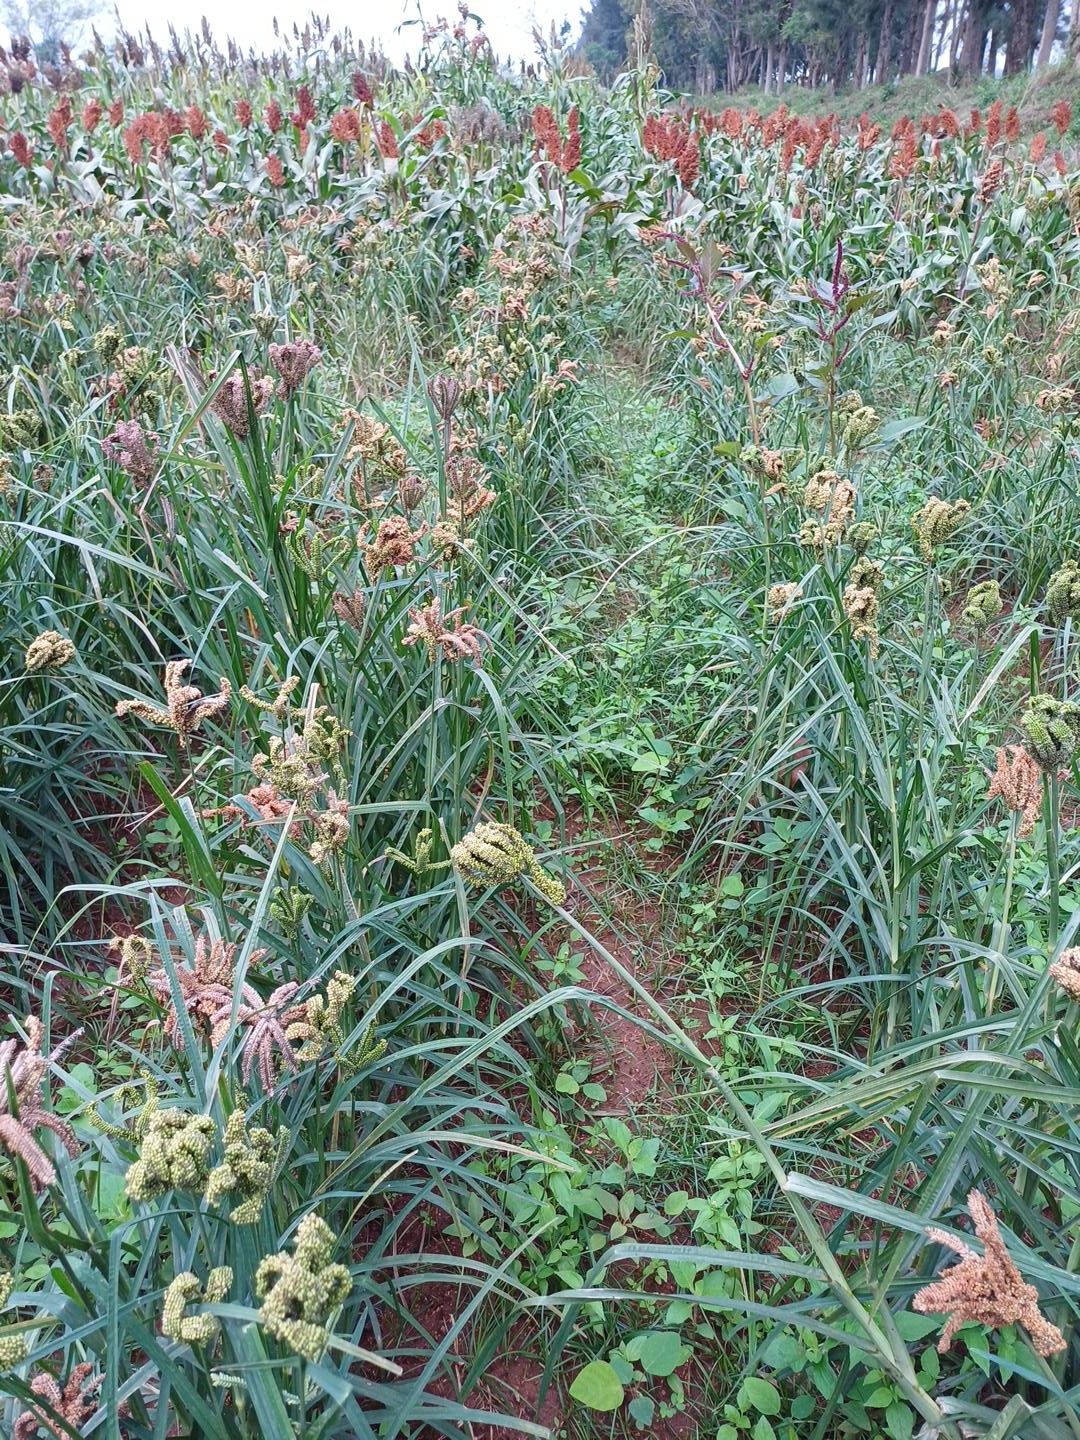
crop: finger millet
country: Kenya
